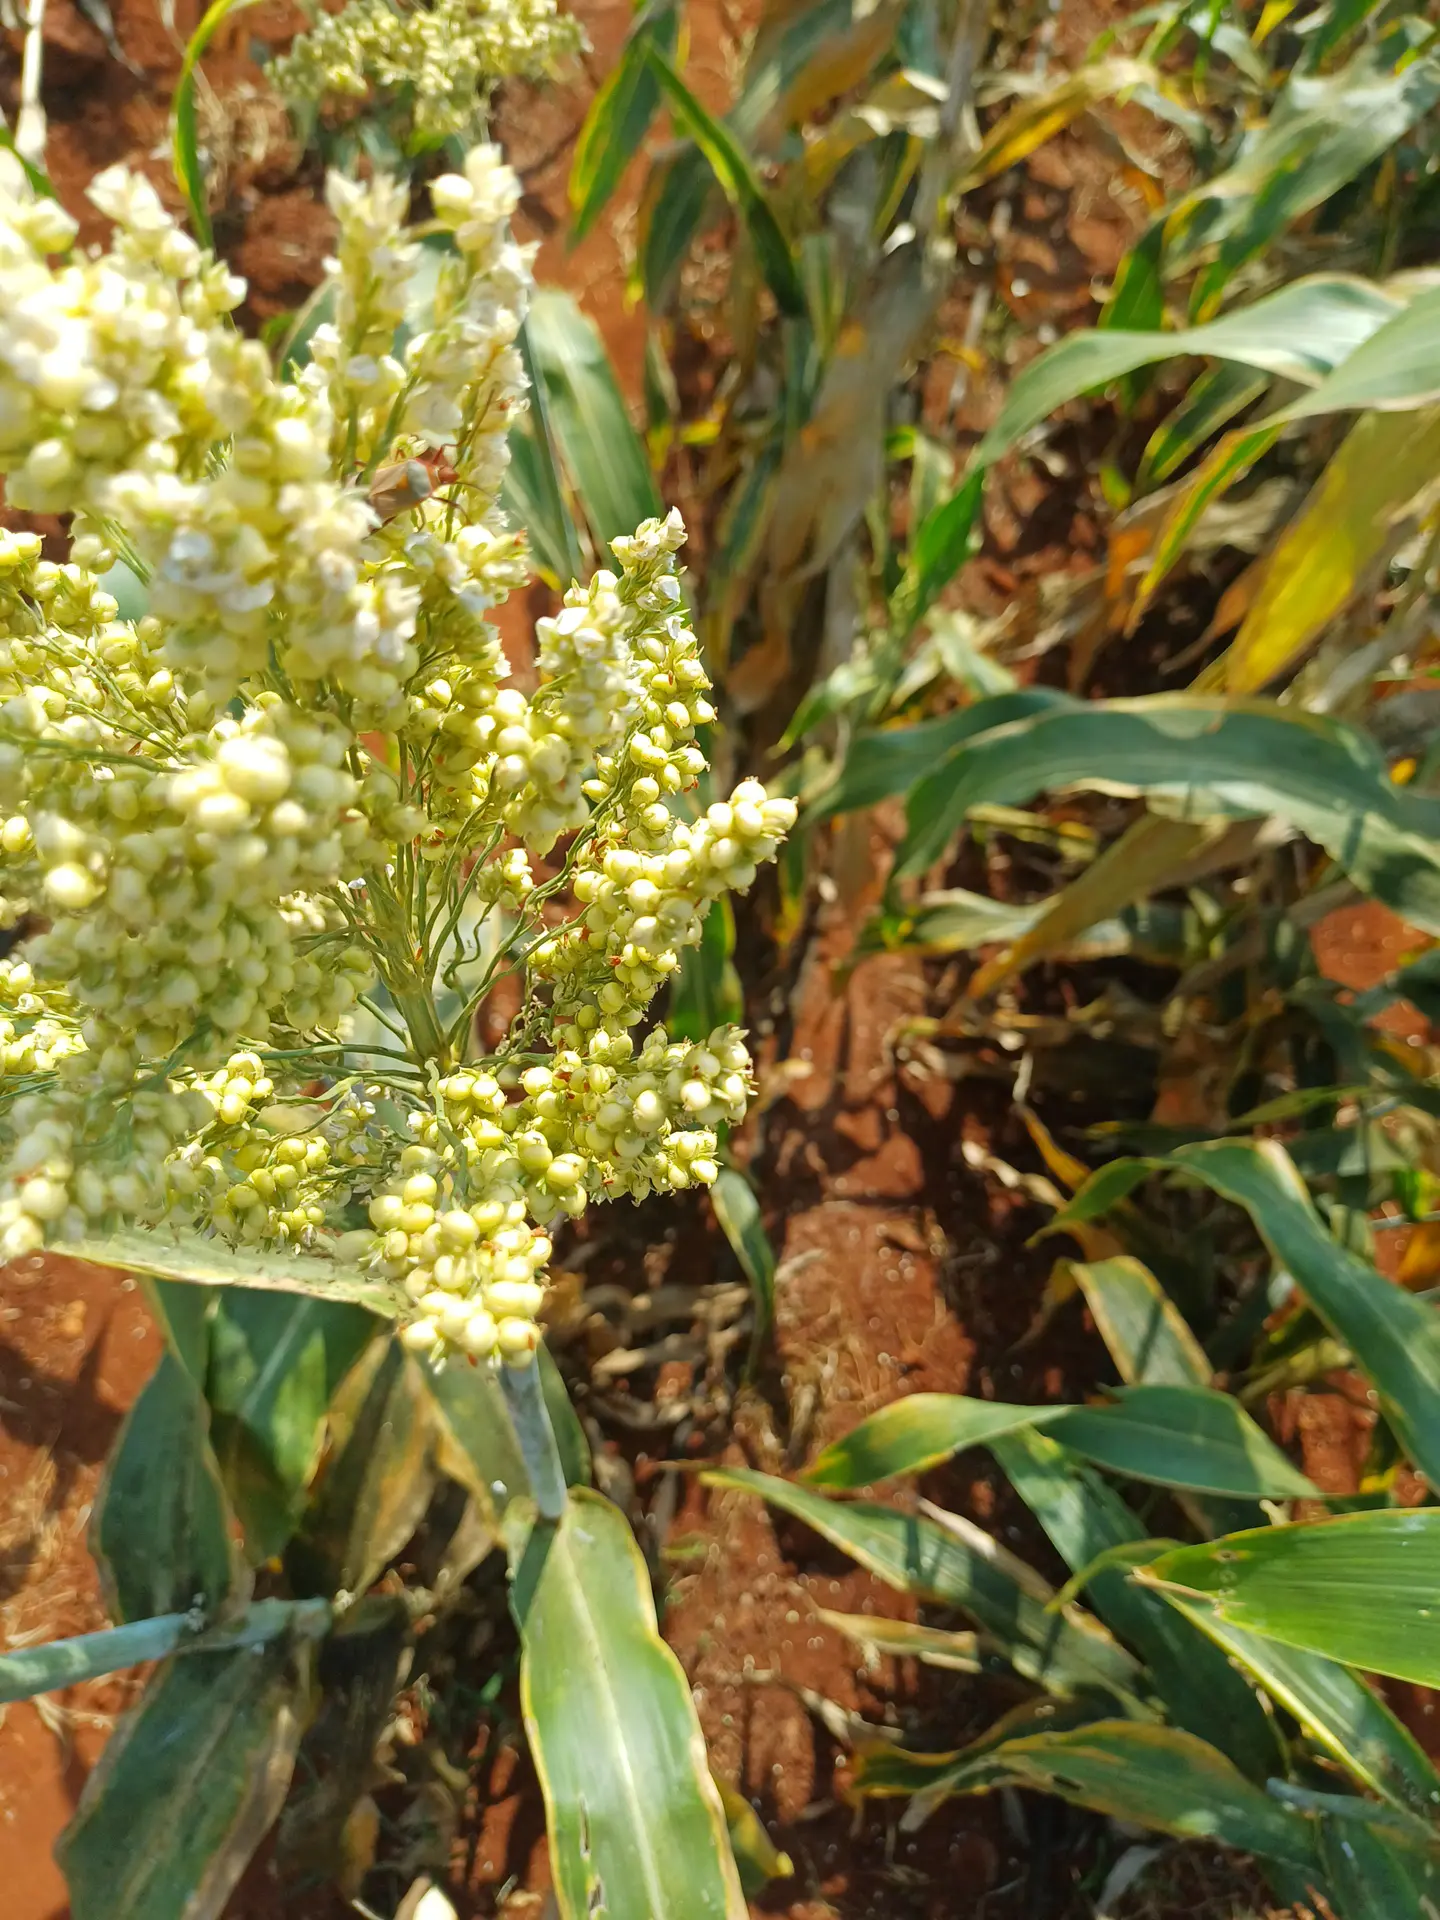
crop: sorghum
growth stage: maturity
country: Kenya
